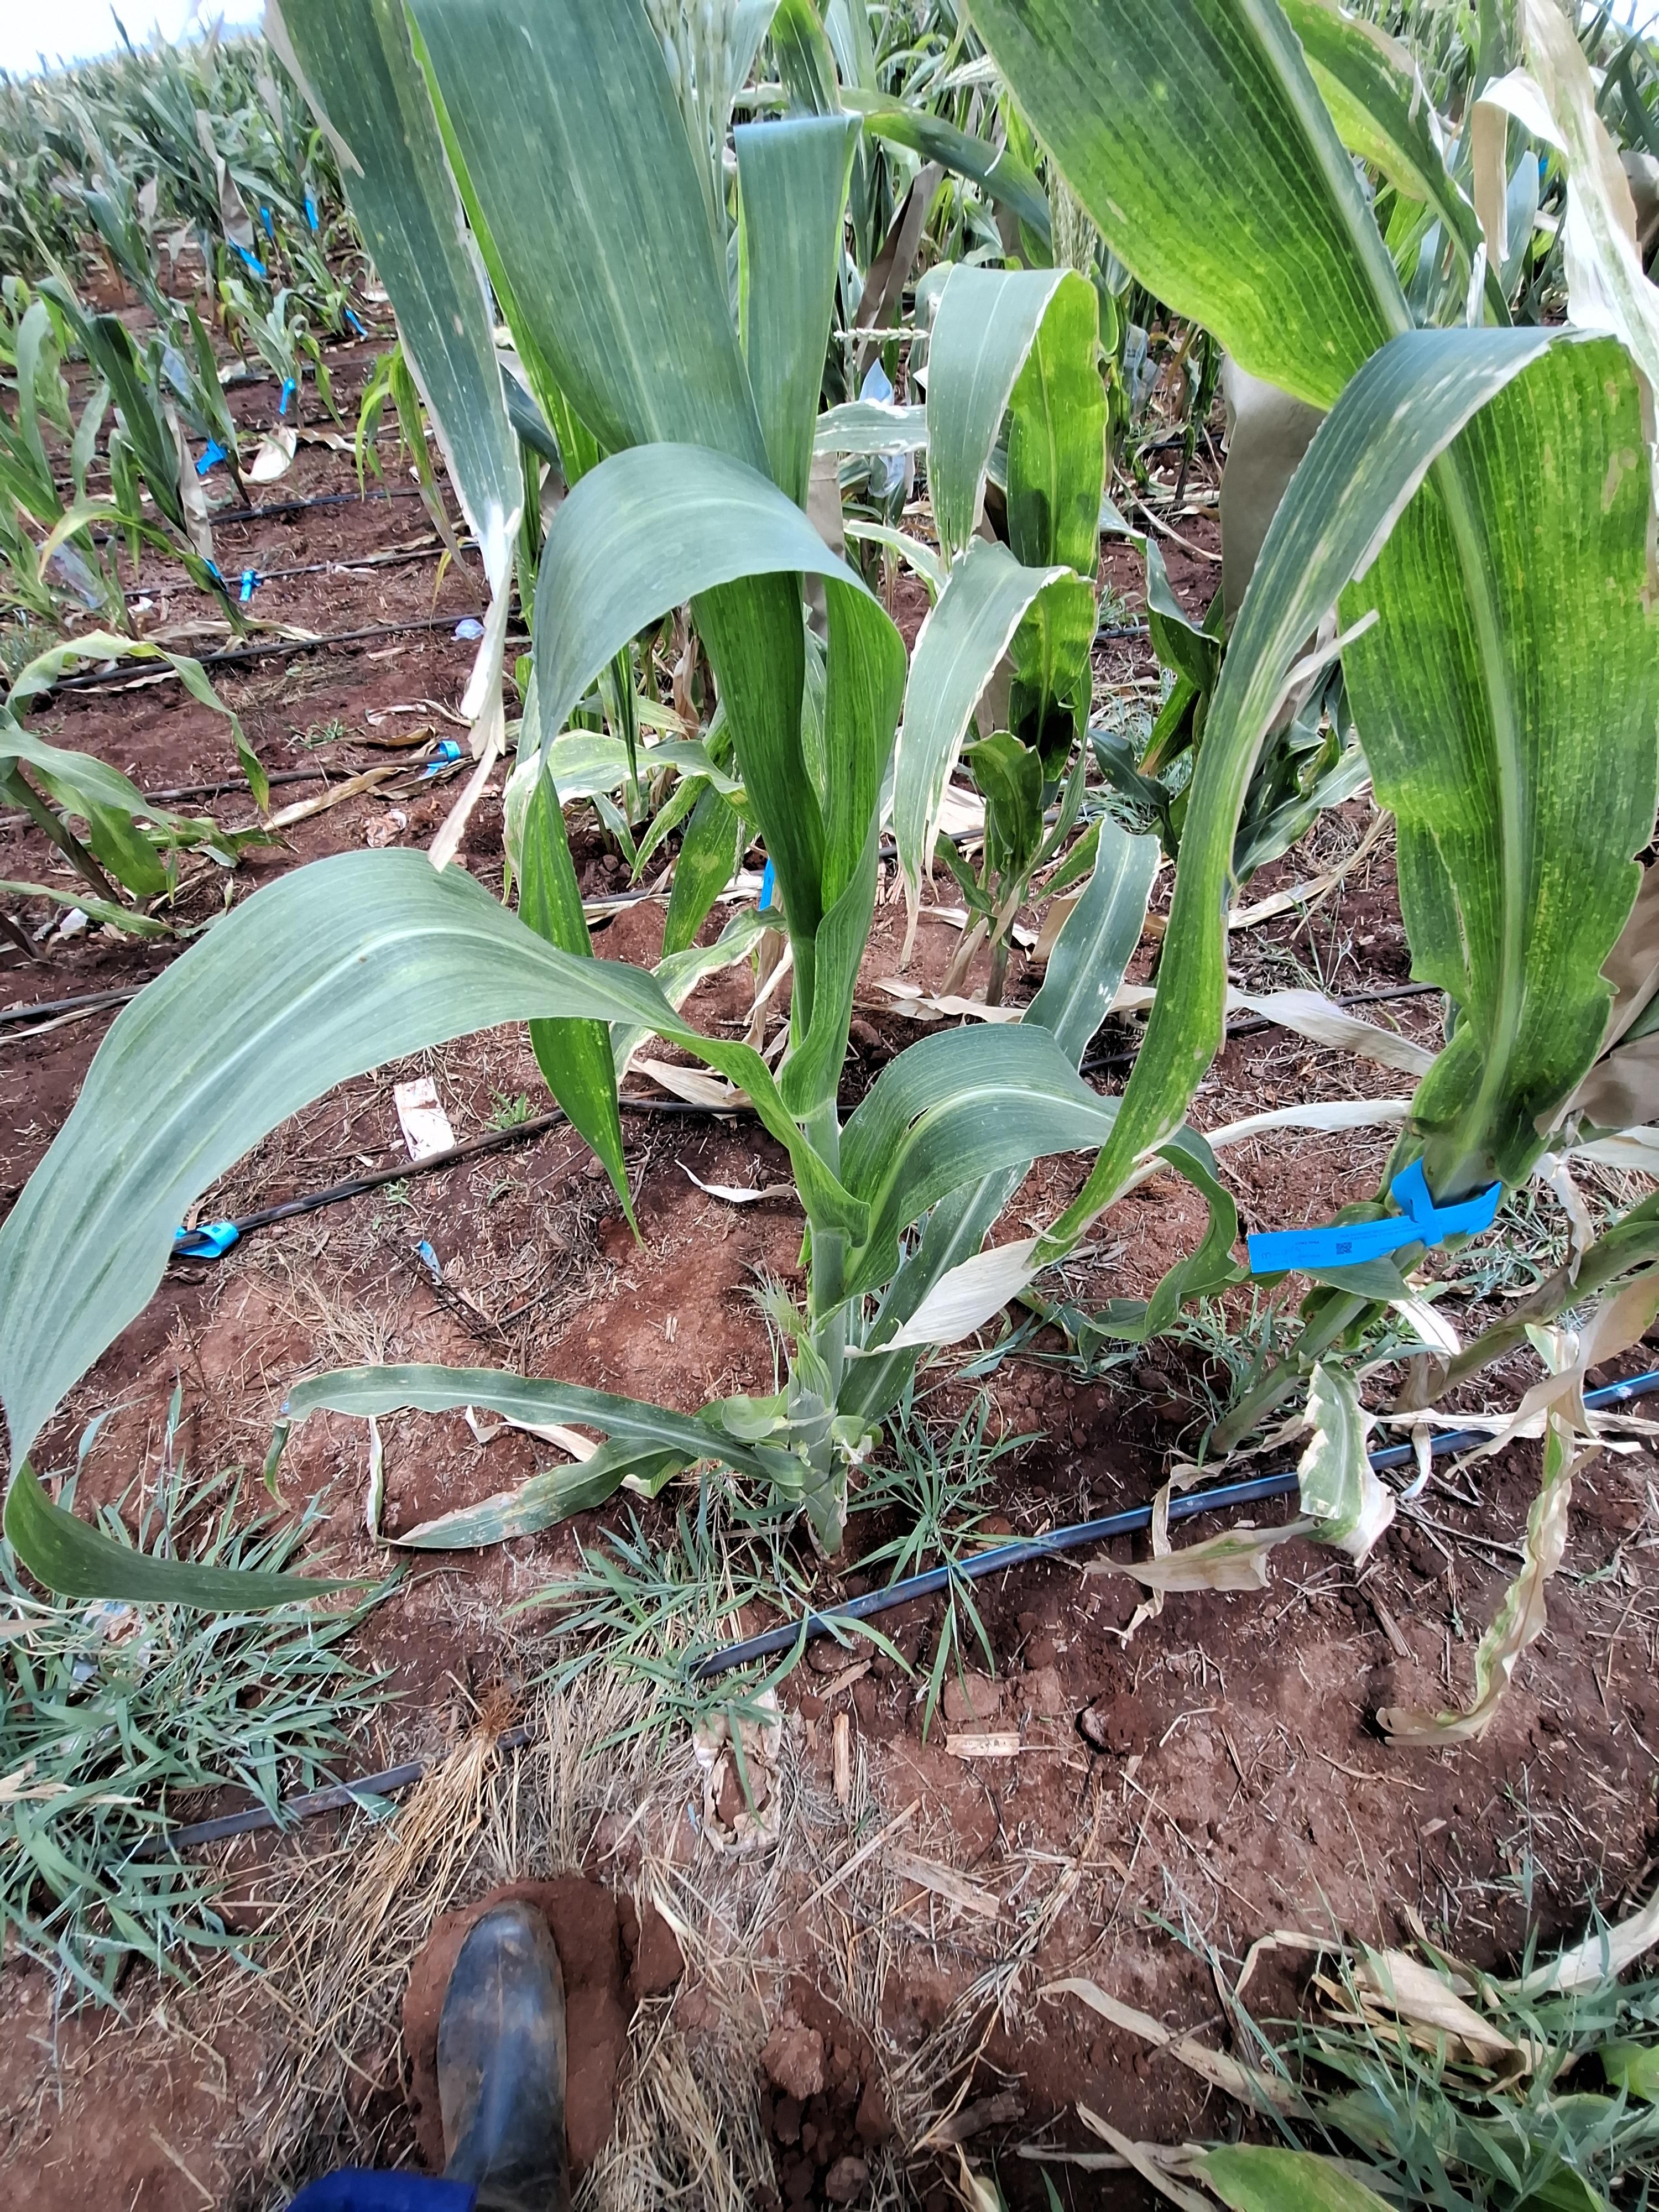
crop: maize
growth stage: flowering
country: Kenya
